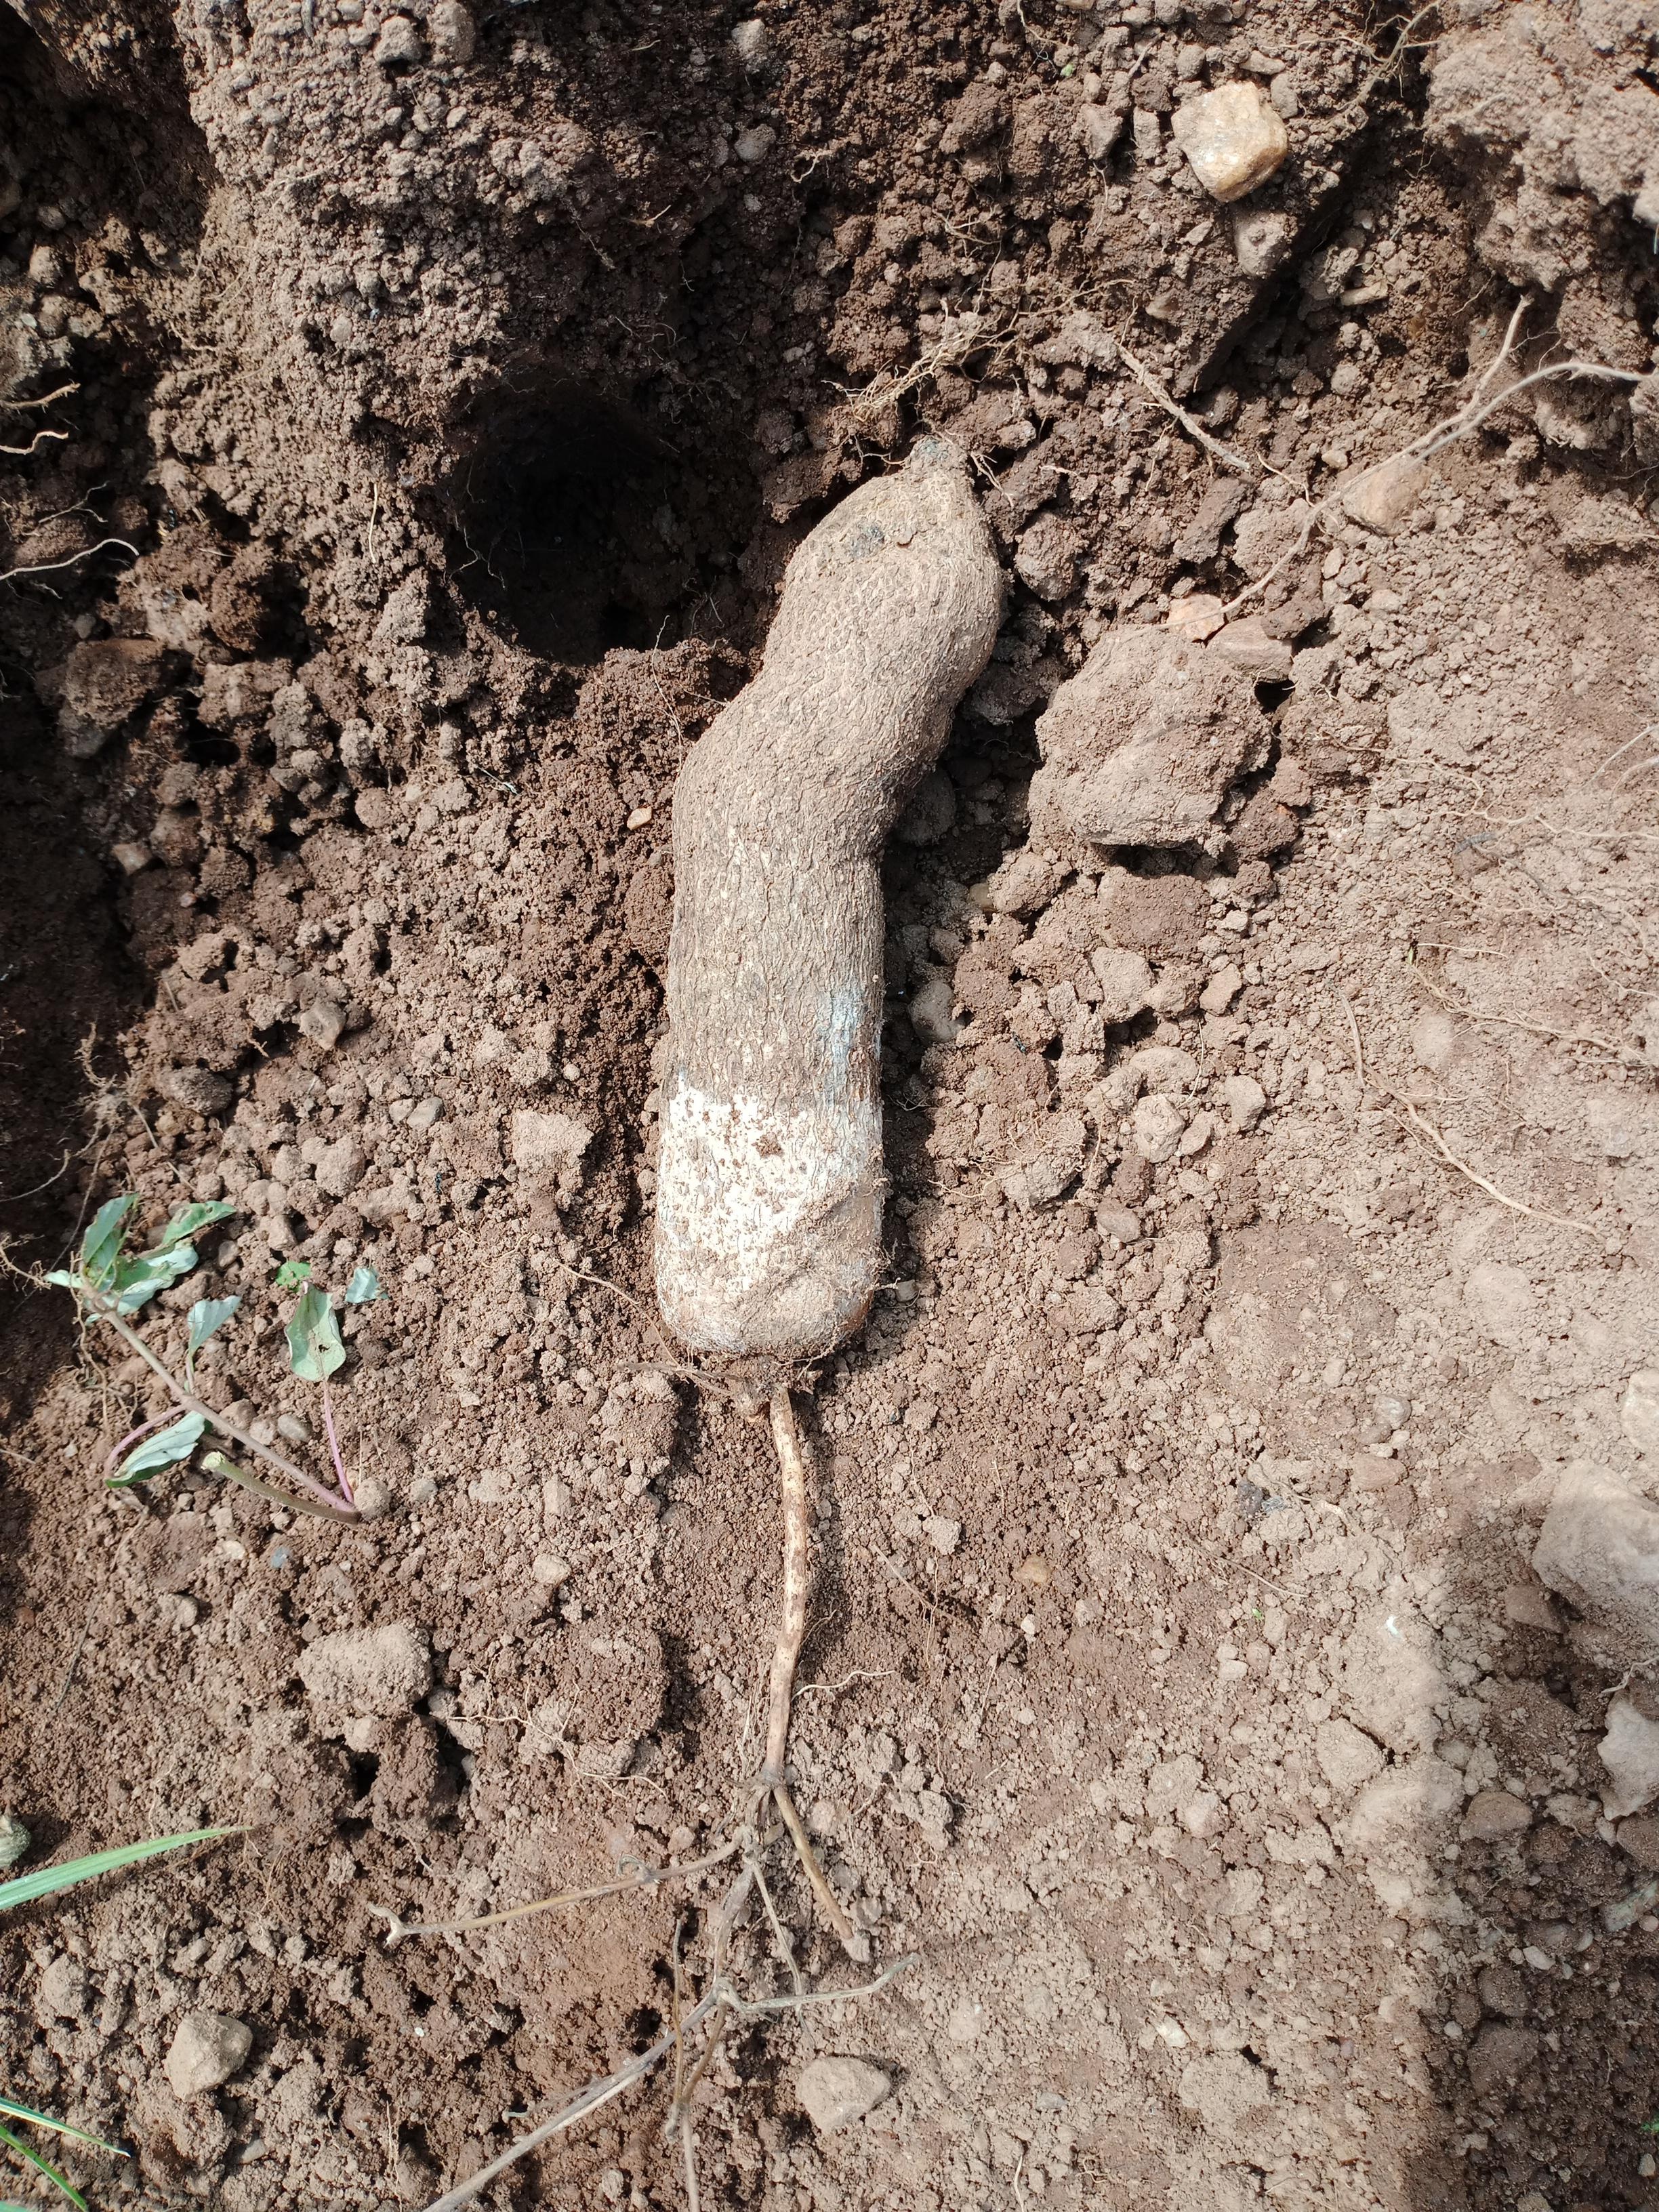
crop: yam
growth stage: harvest
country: Nigeria
